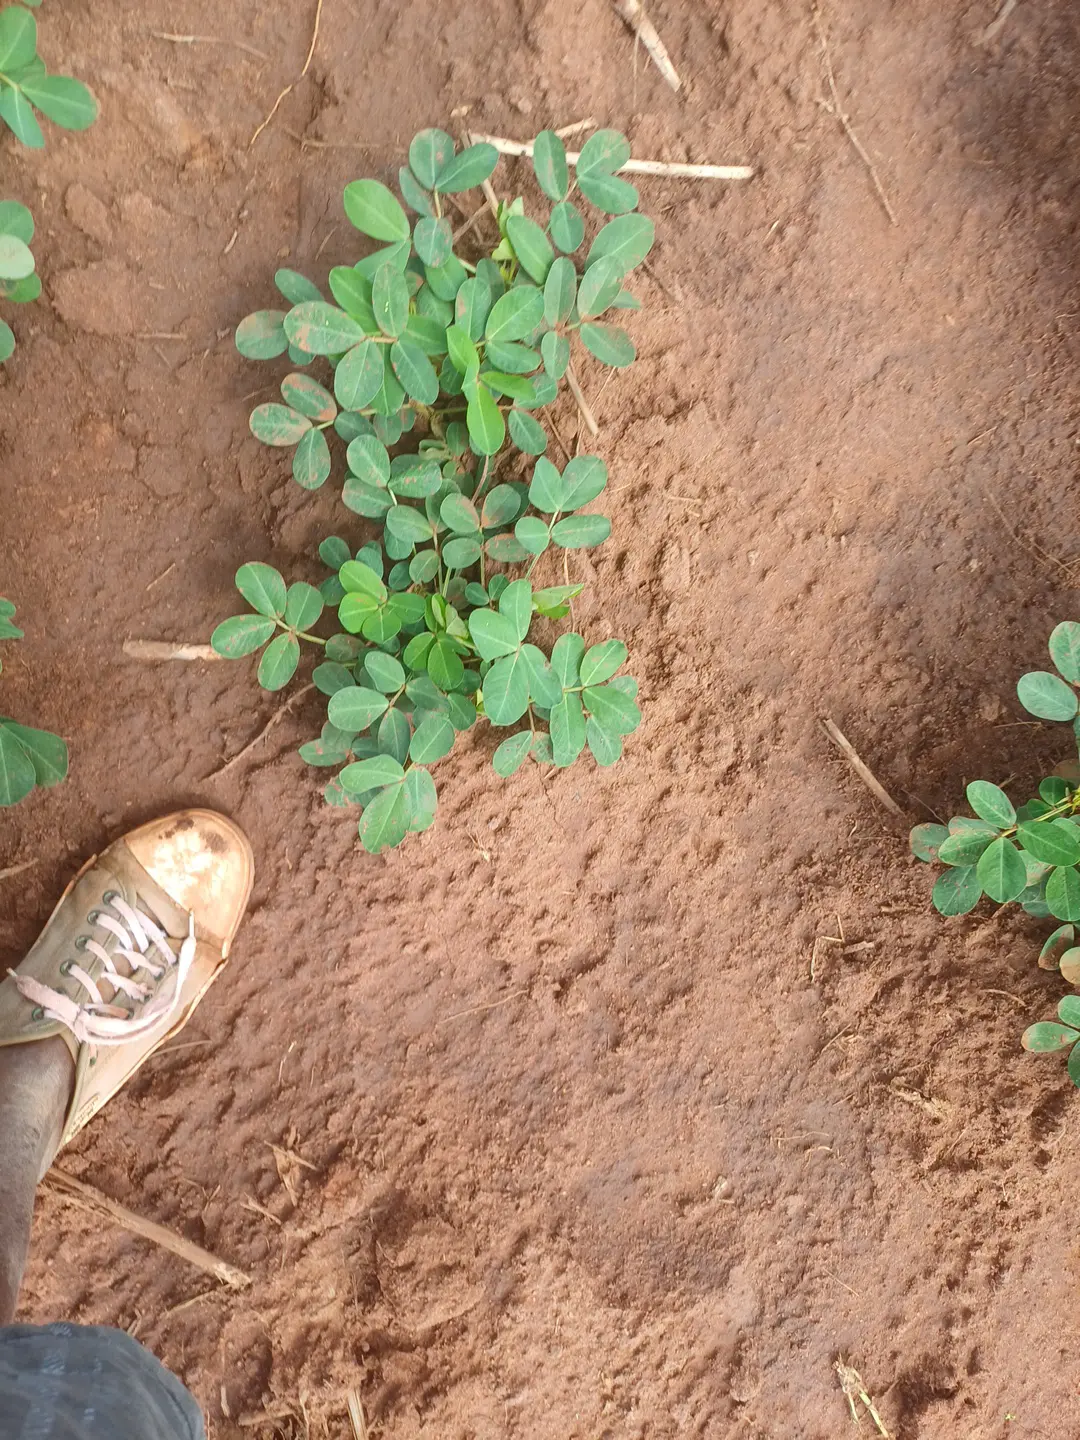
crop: groundnut
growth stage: flowering
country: Kenya
